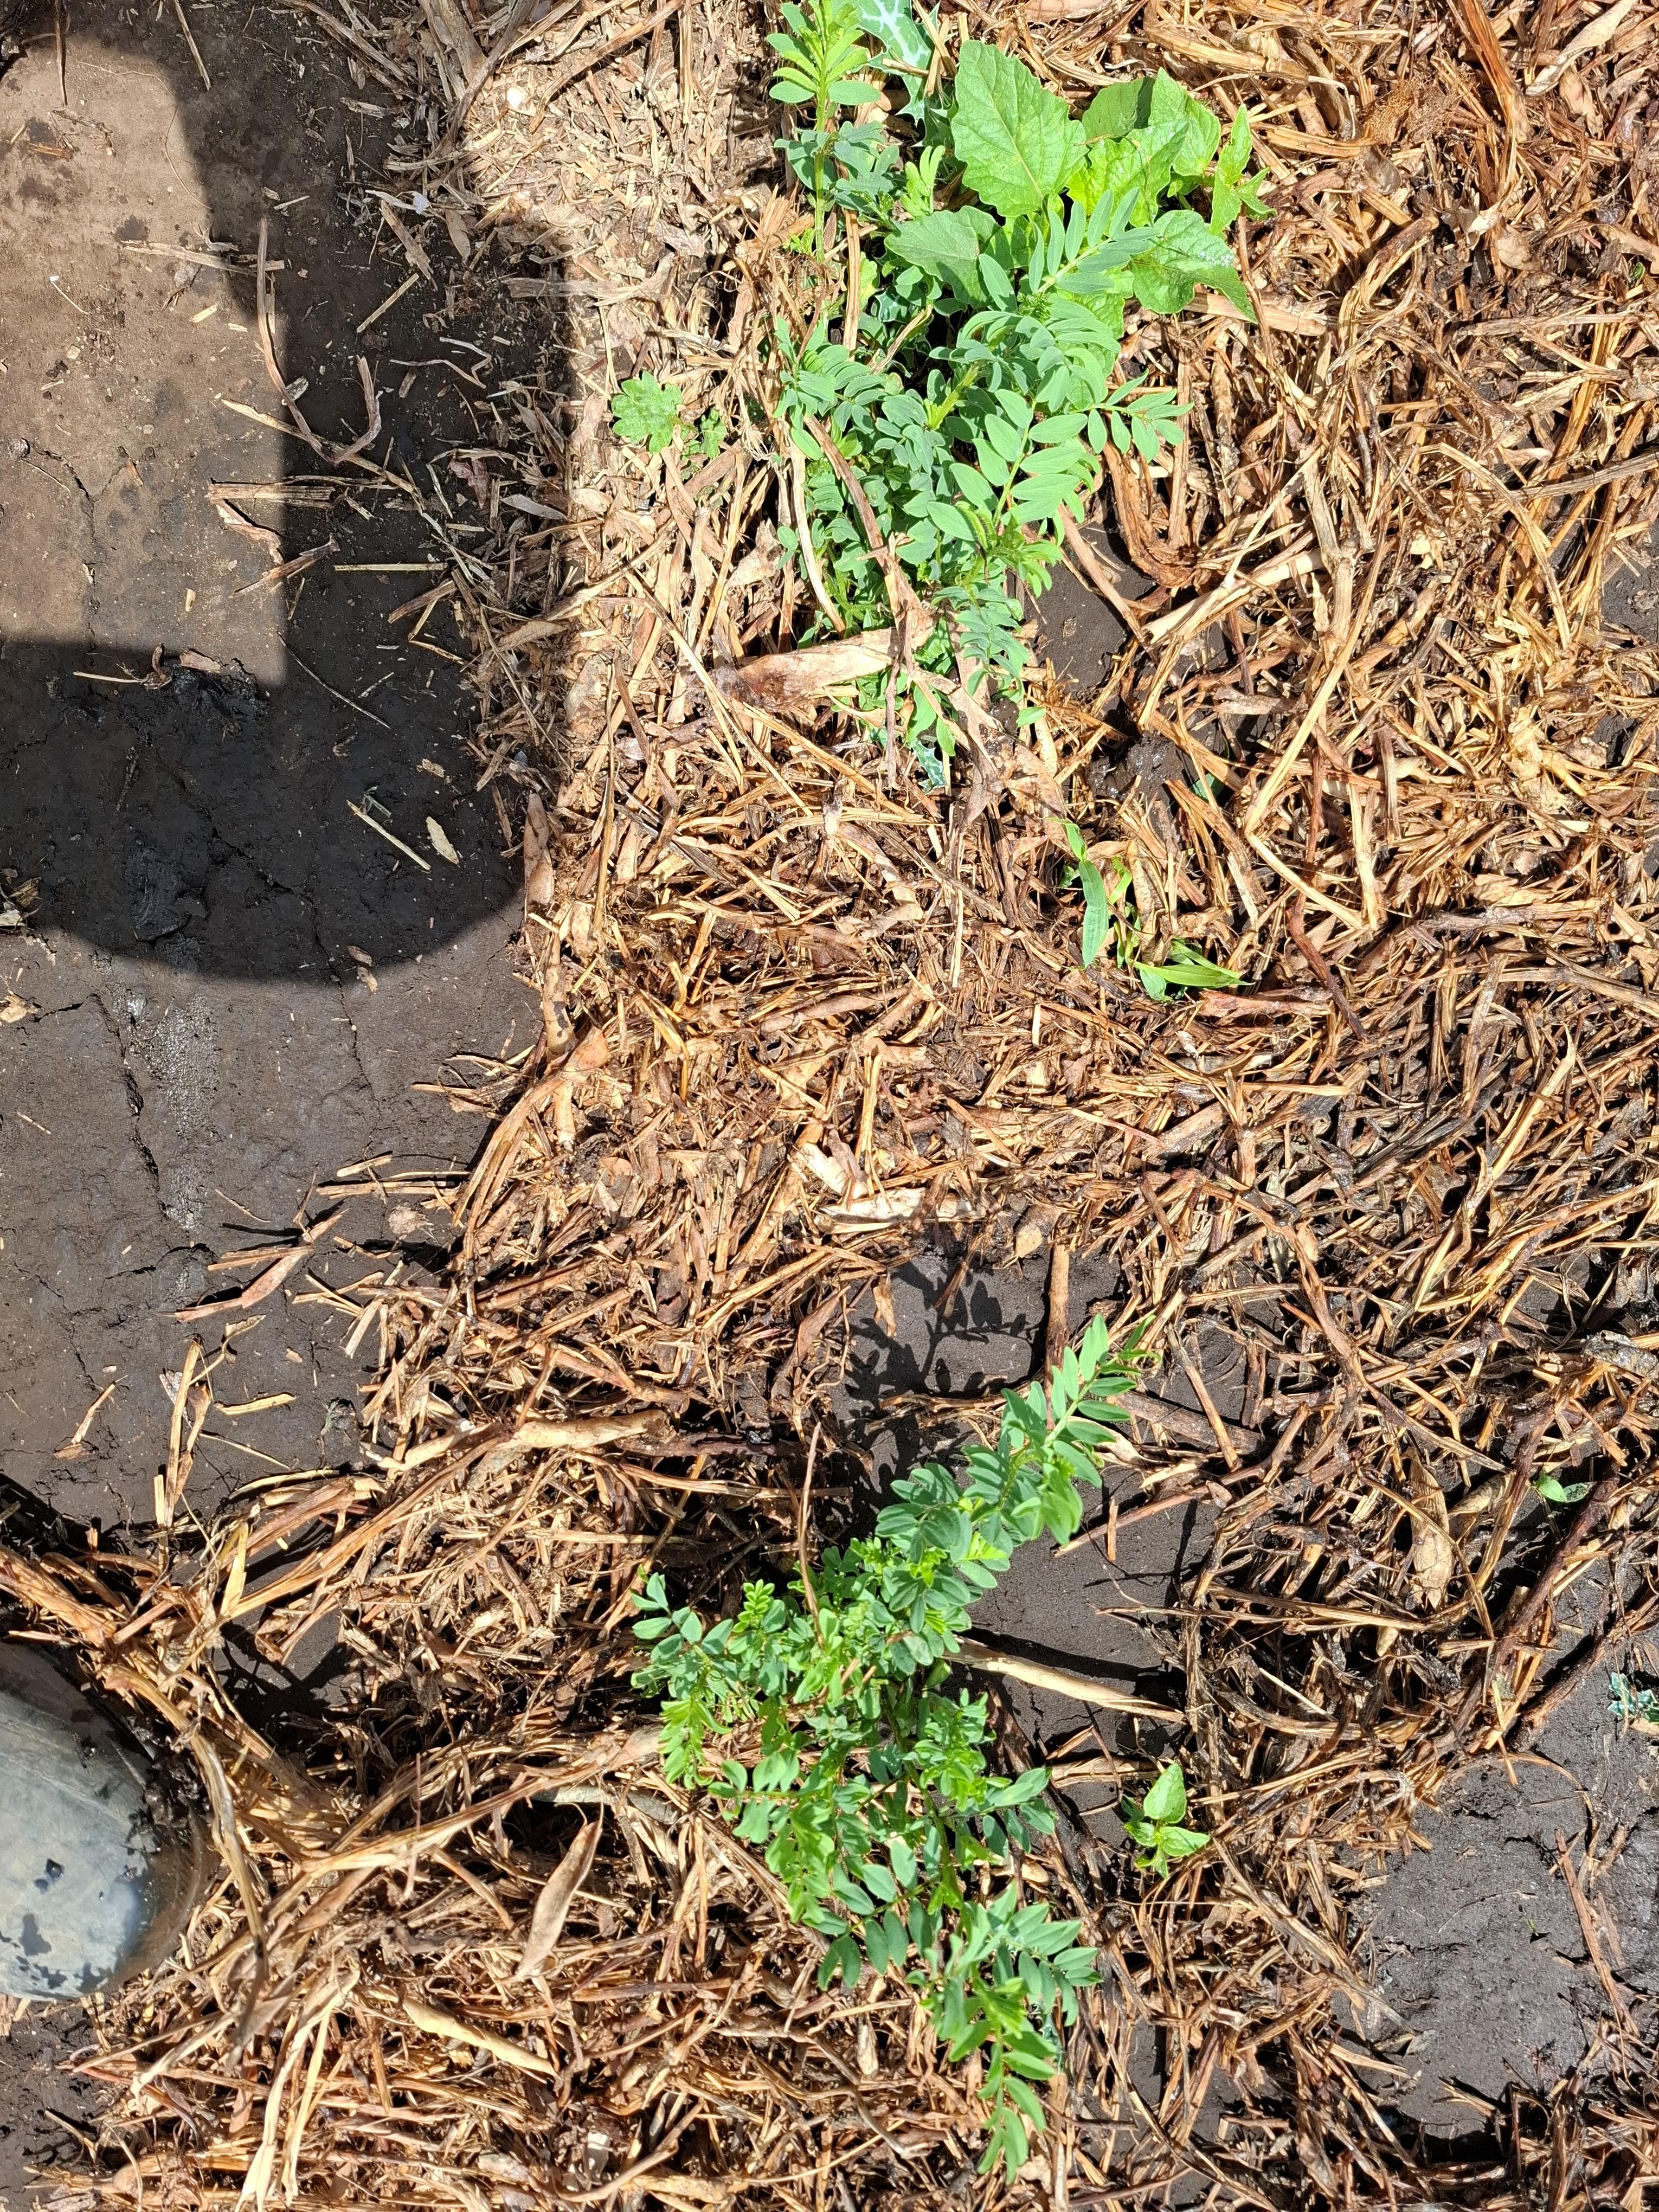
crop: lentil
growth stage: vegetative
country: Tanzania
